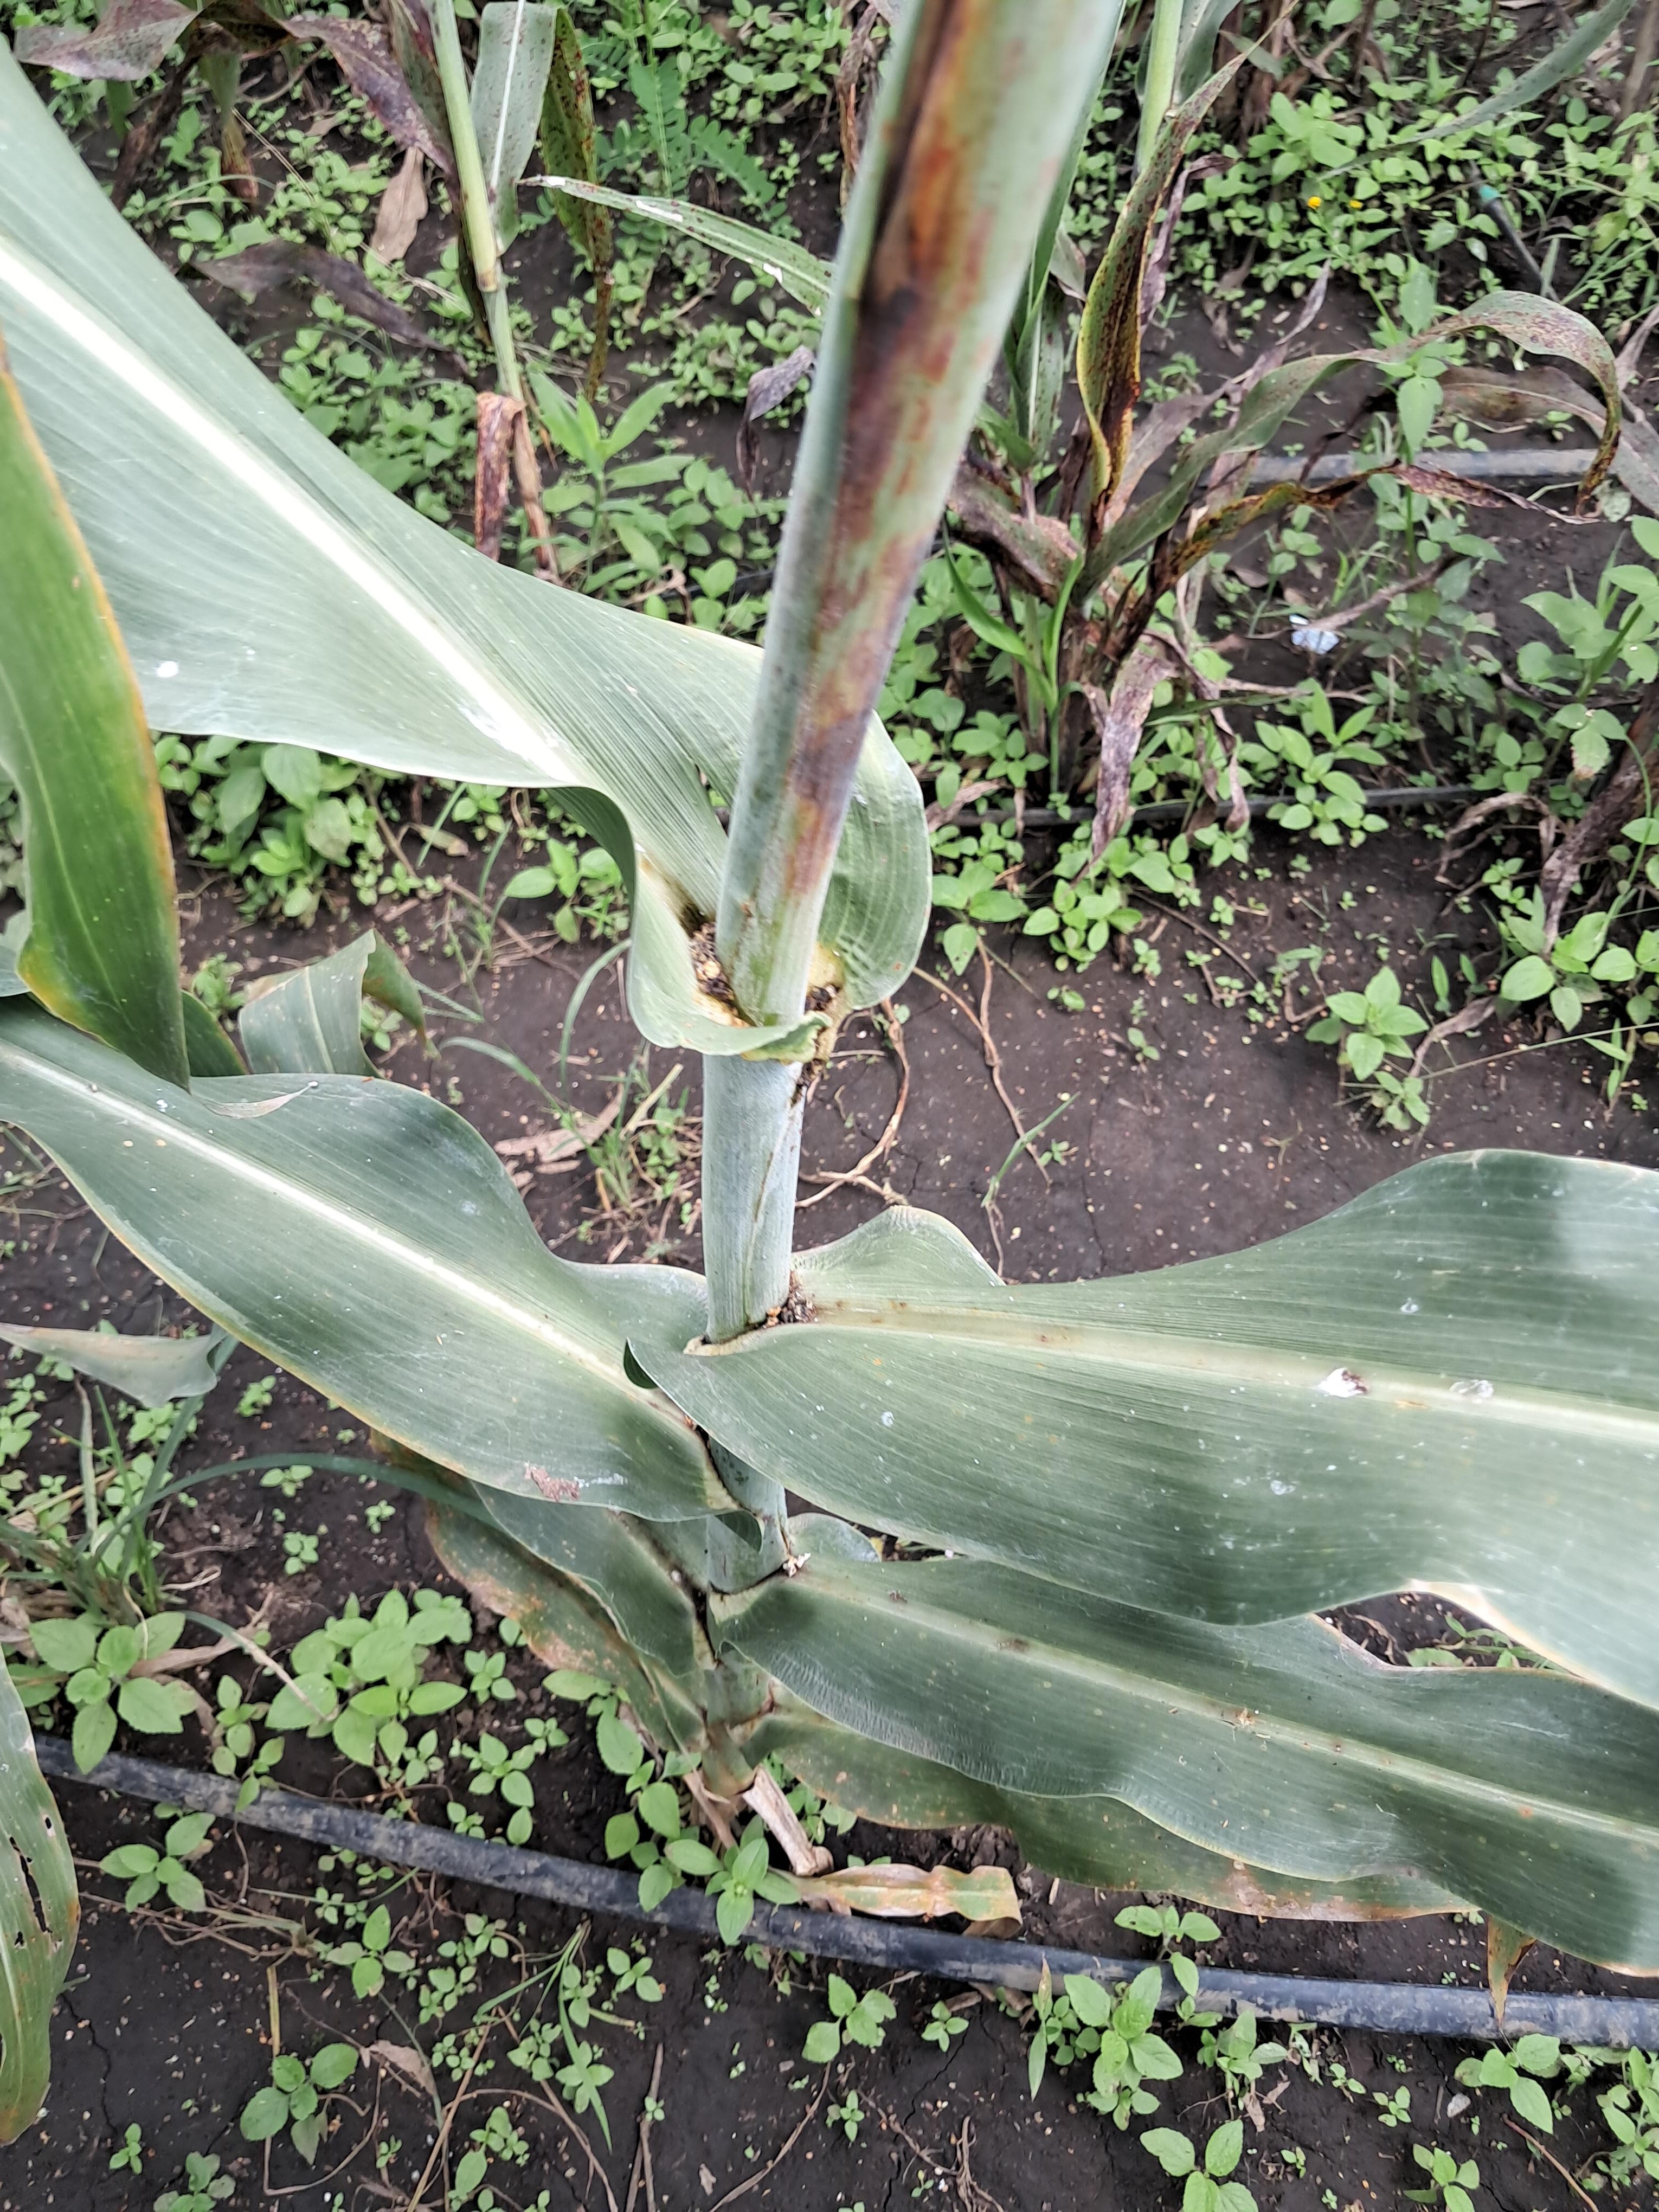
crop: sorghum
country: Tanzania
